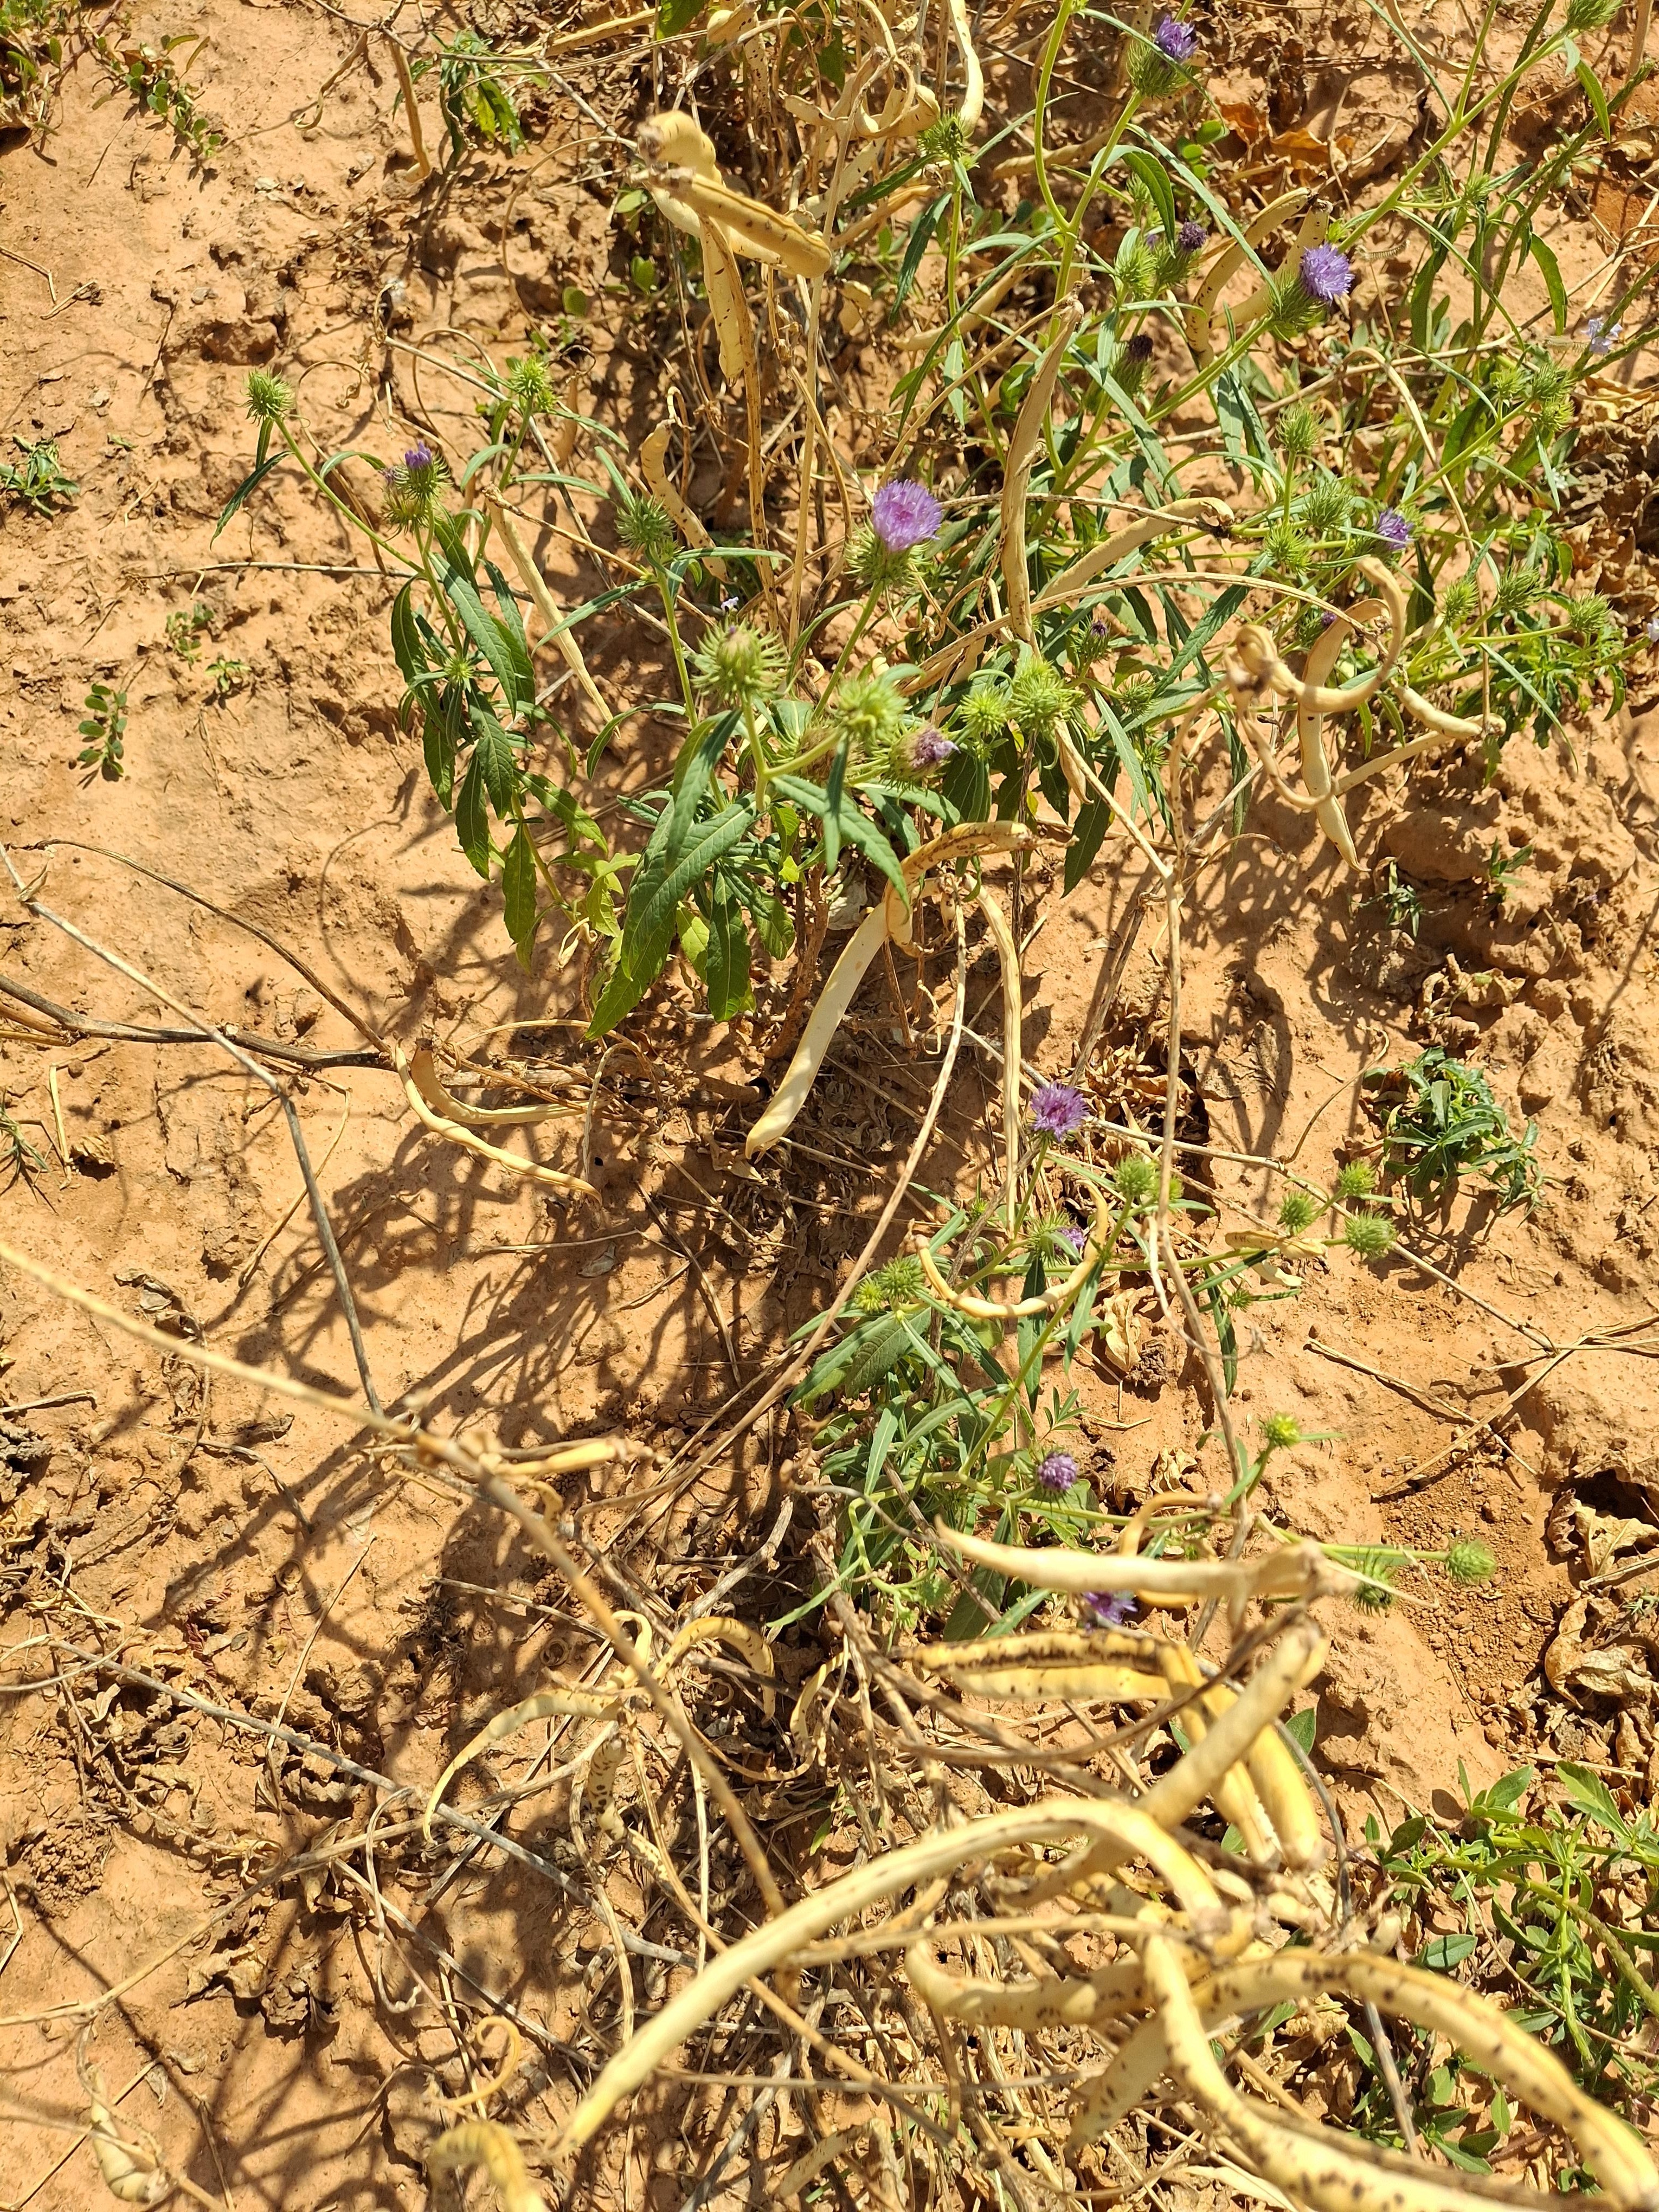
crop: cowpea
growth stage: maturity
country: Nigeria
